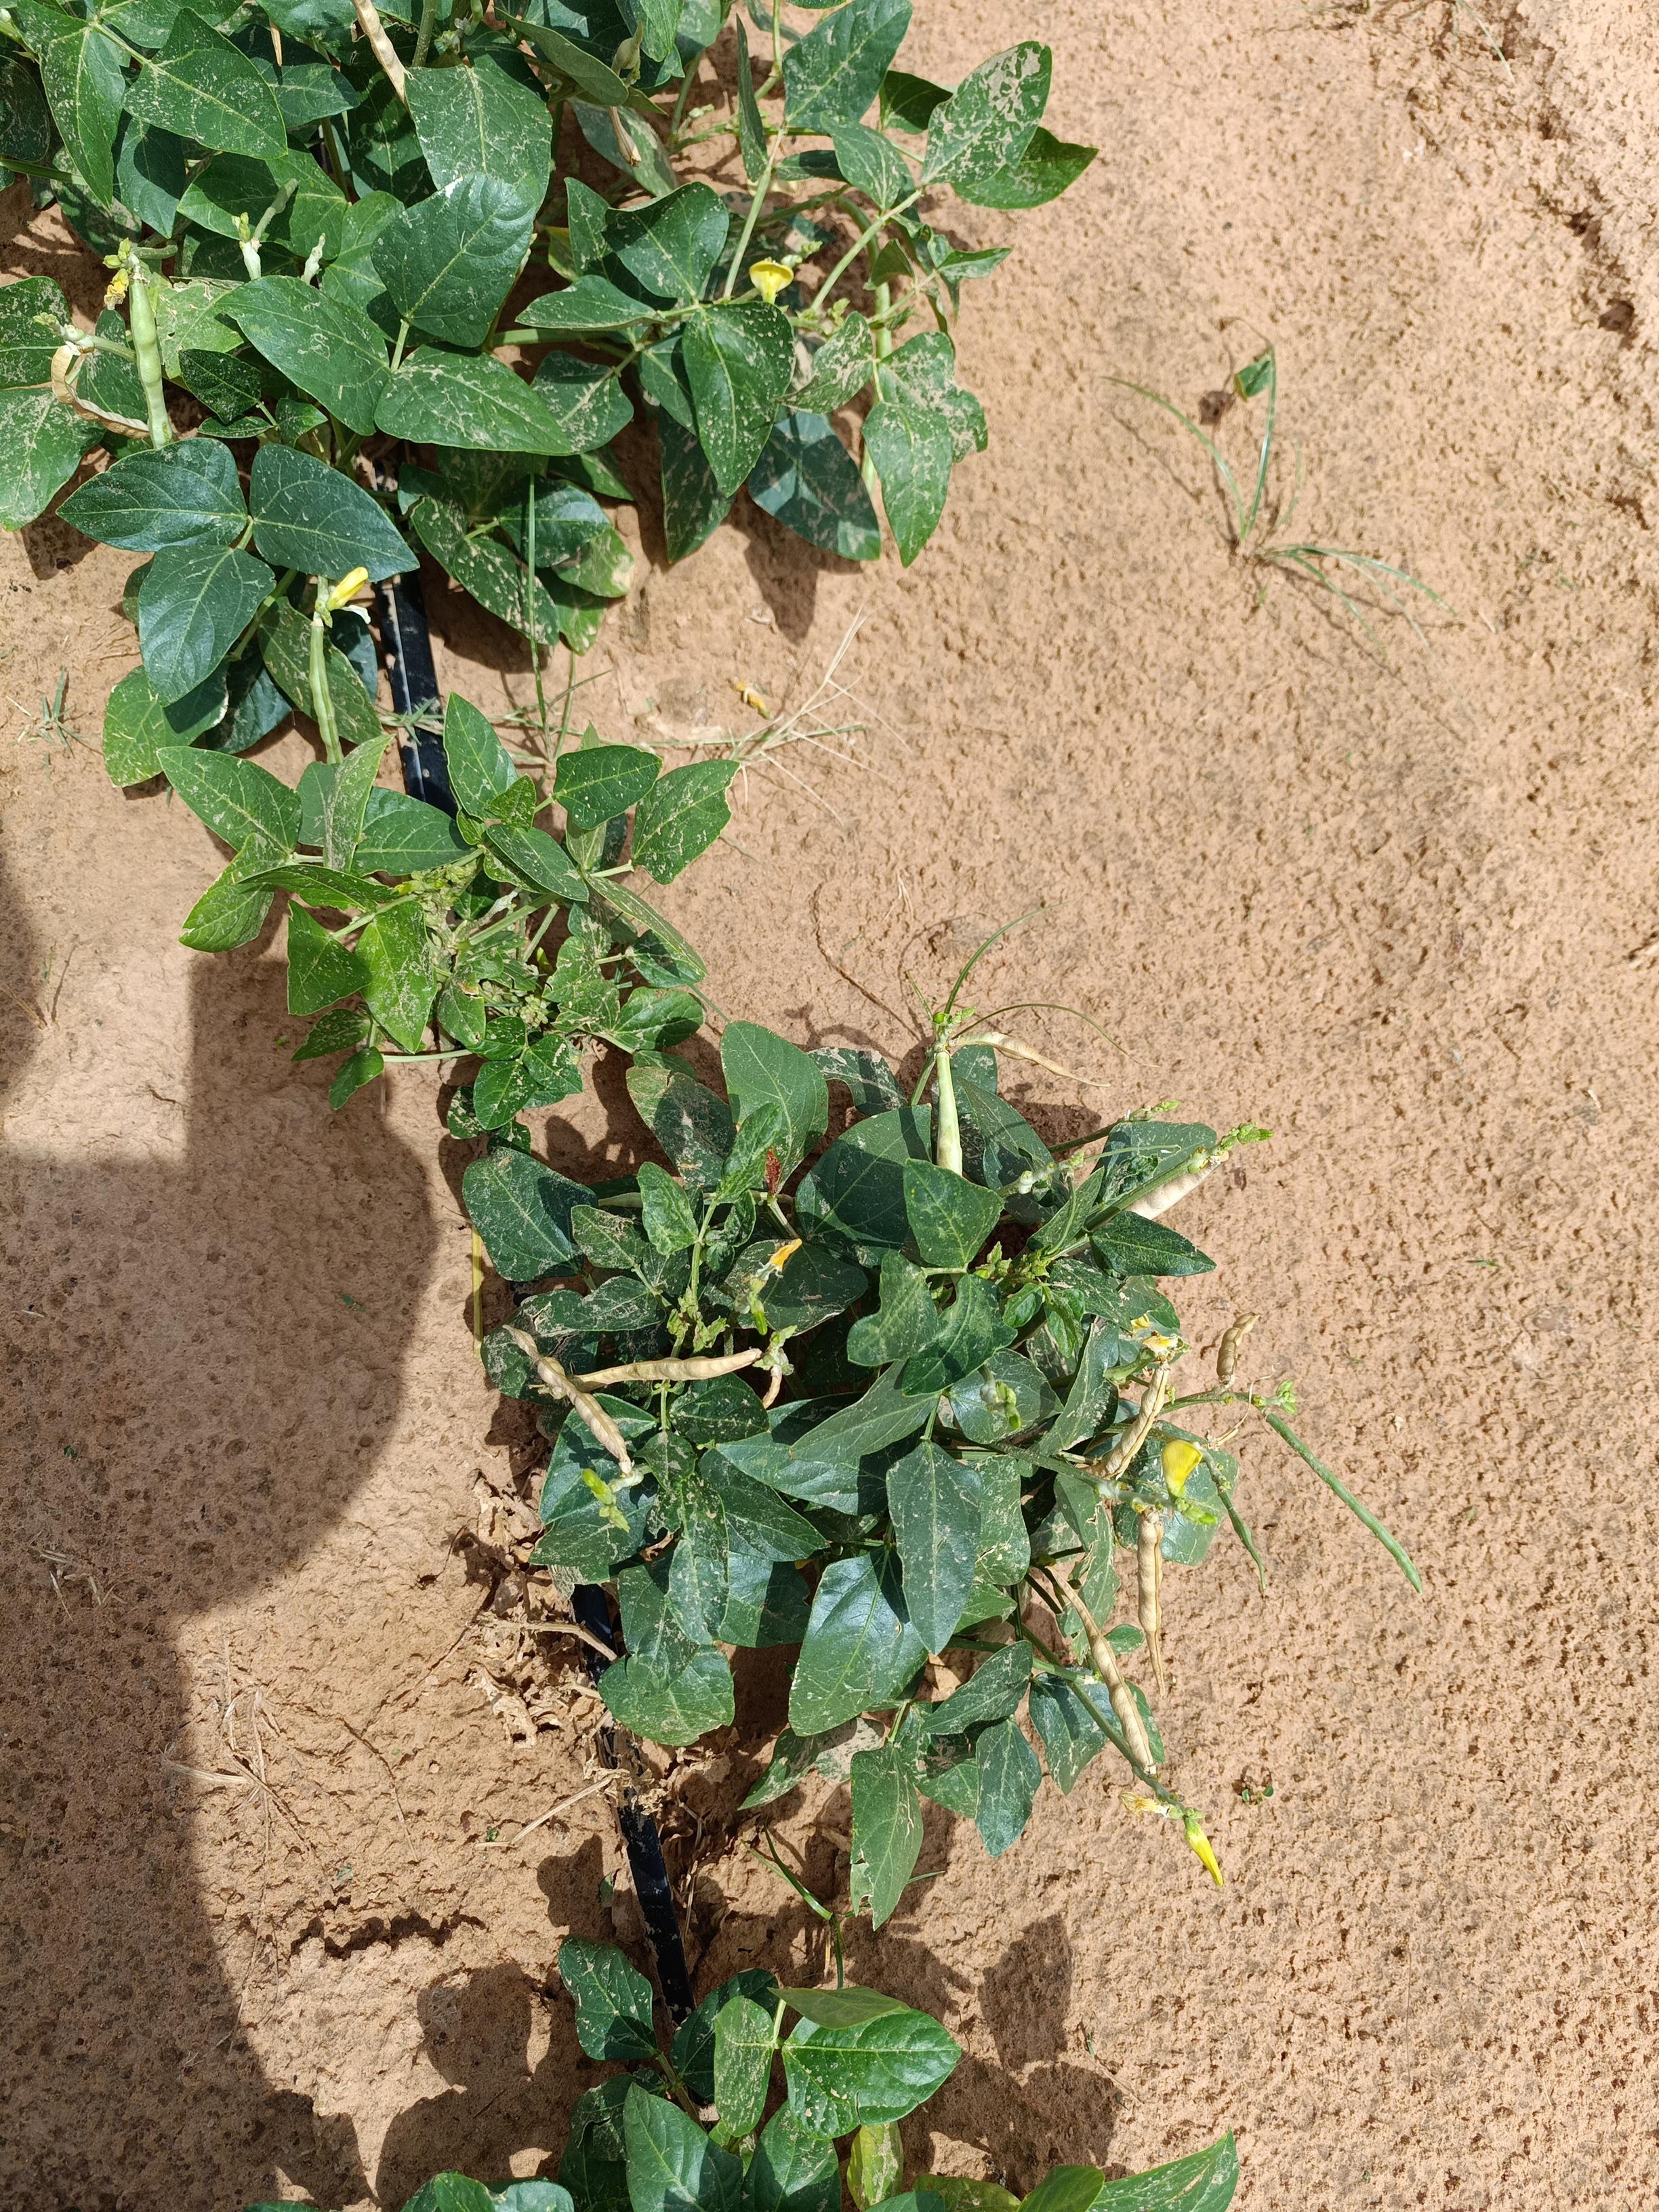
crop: cowpea
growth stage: development pod
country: Nigeria
